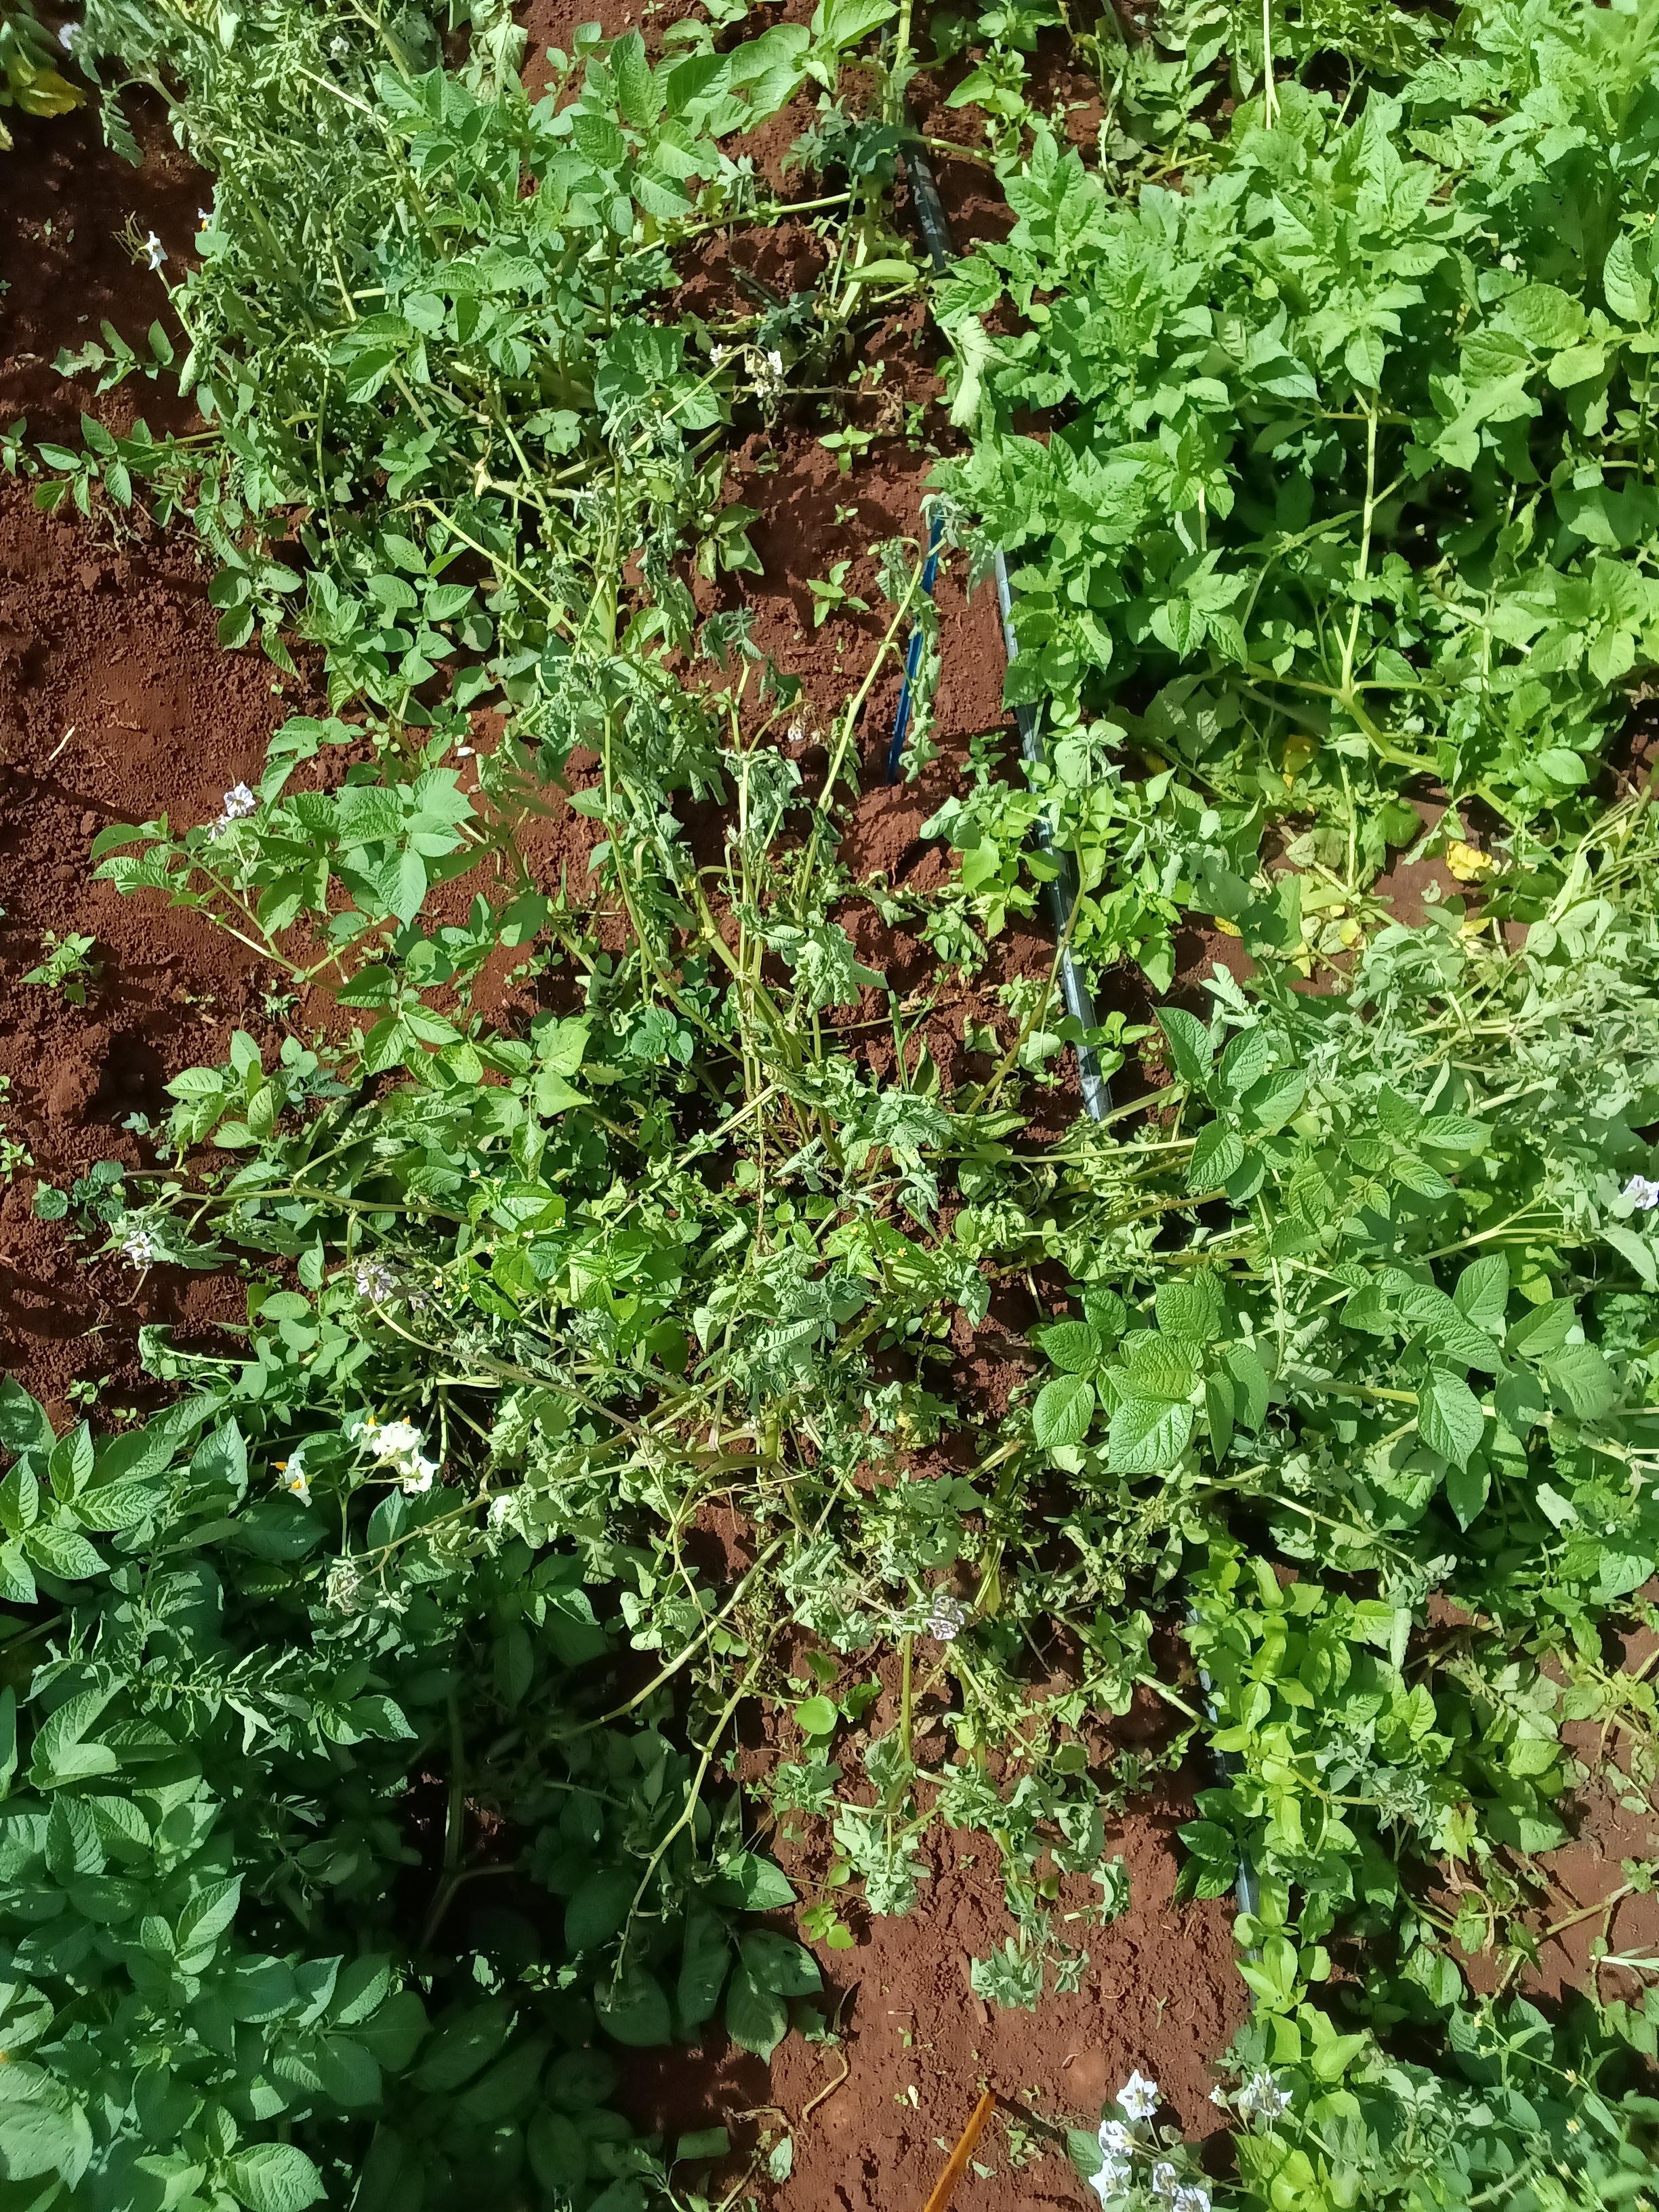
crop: potato
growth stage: flowering
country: Kenya
